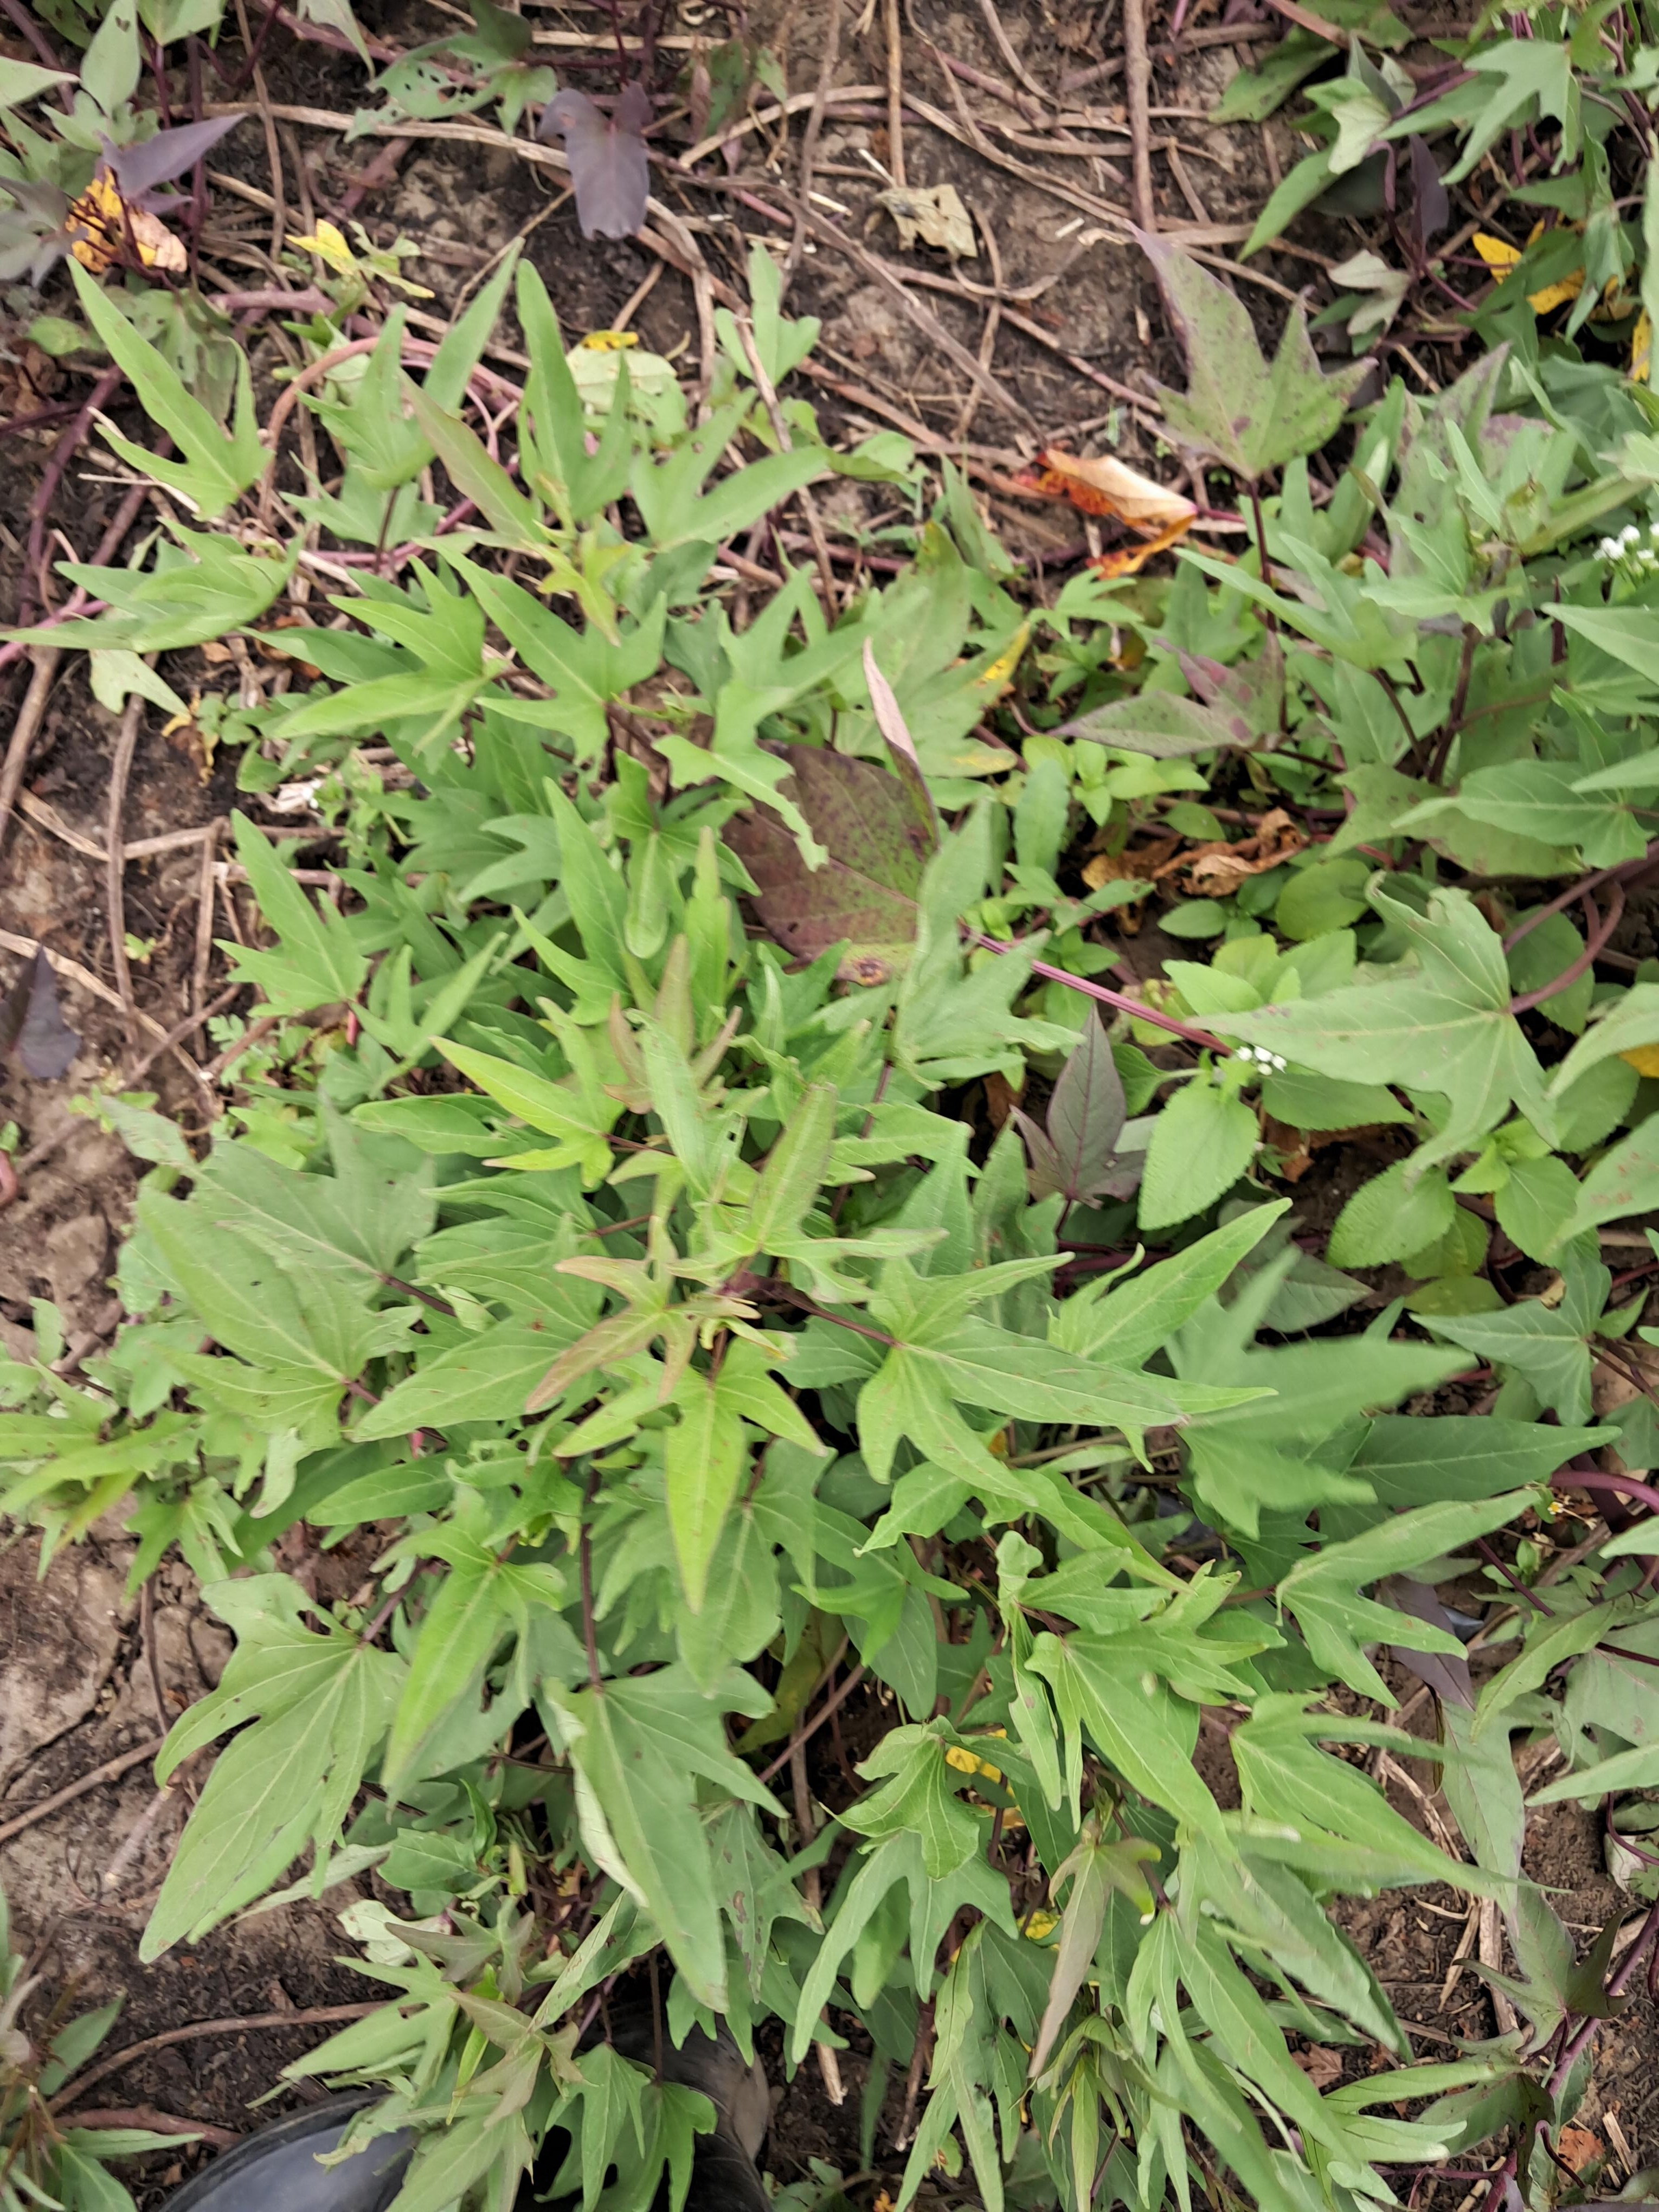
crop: sweet potato
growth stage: flowering
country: Tanzania
